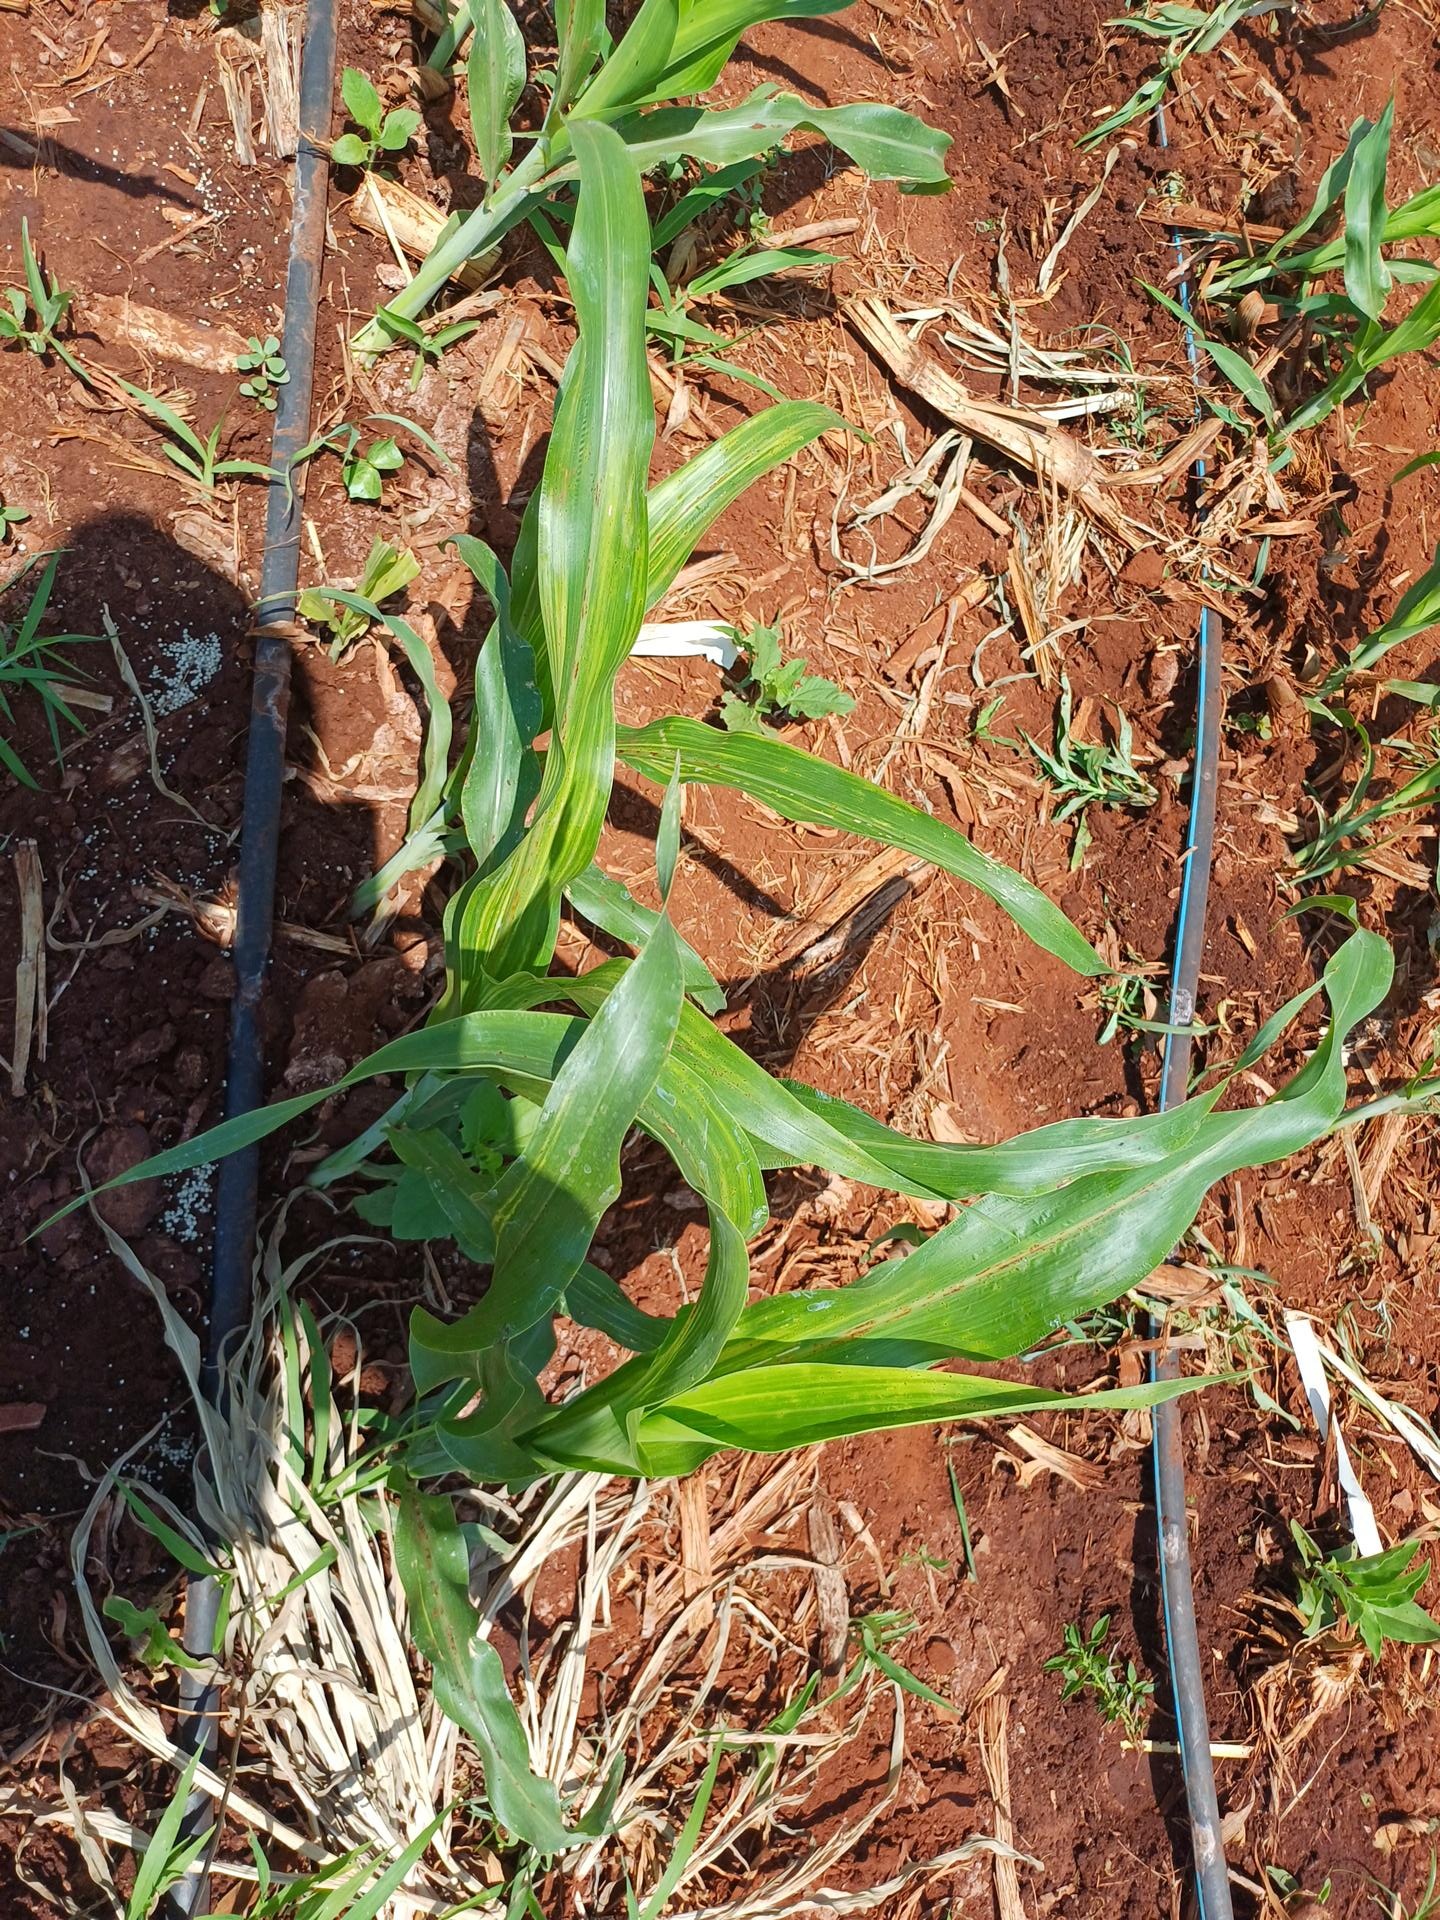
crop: sorghum
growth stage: vegetative
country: Kenya
